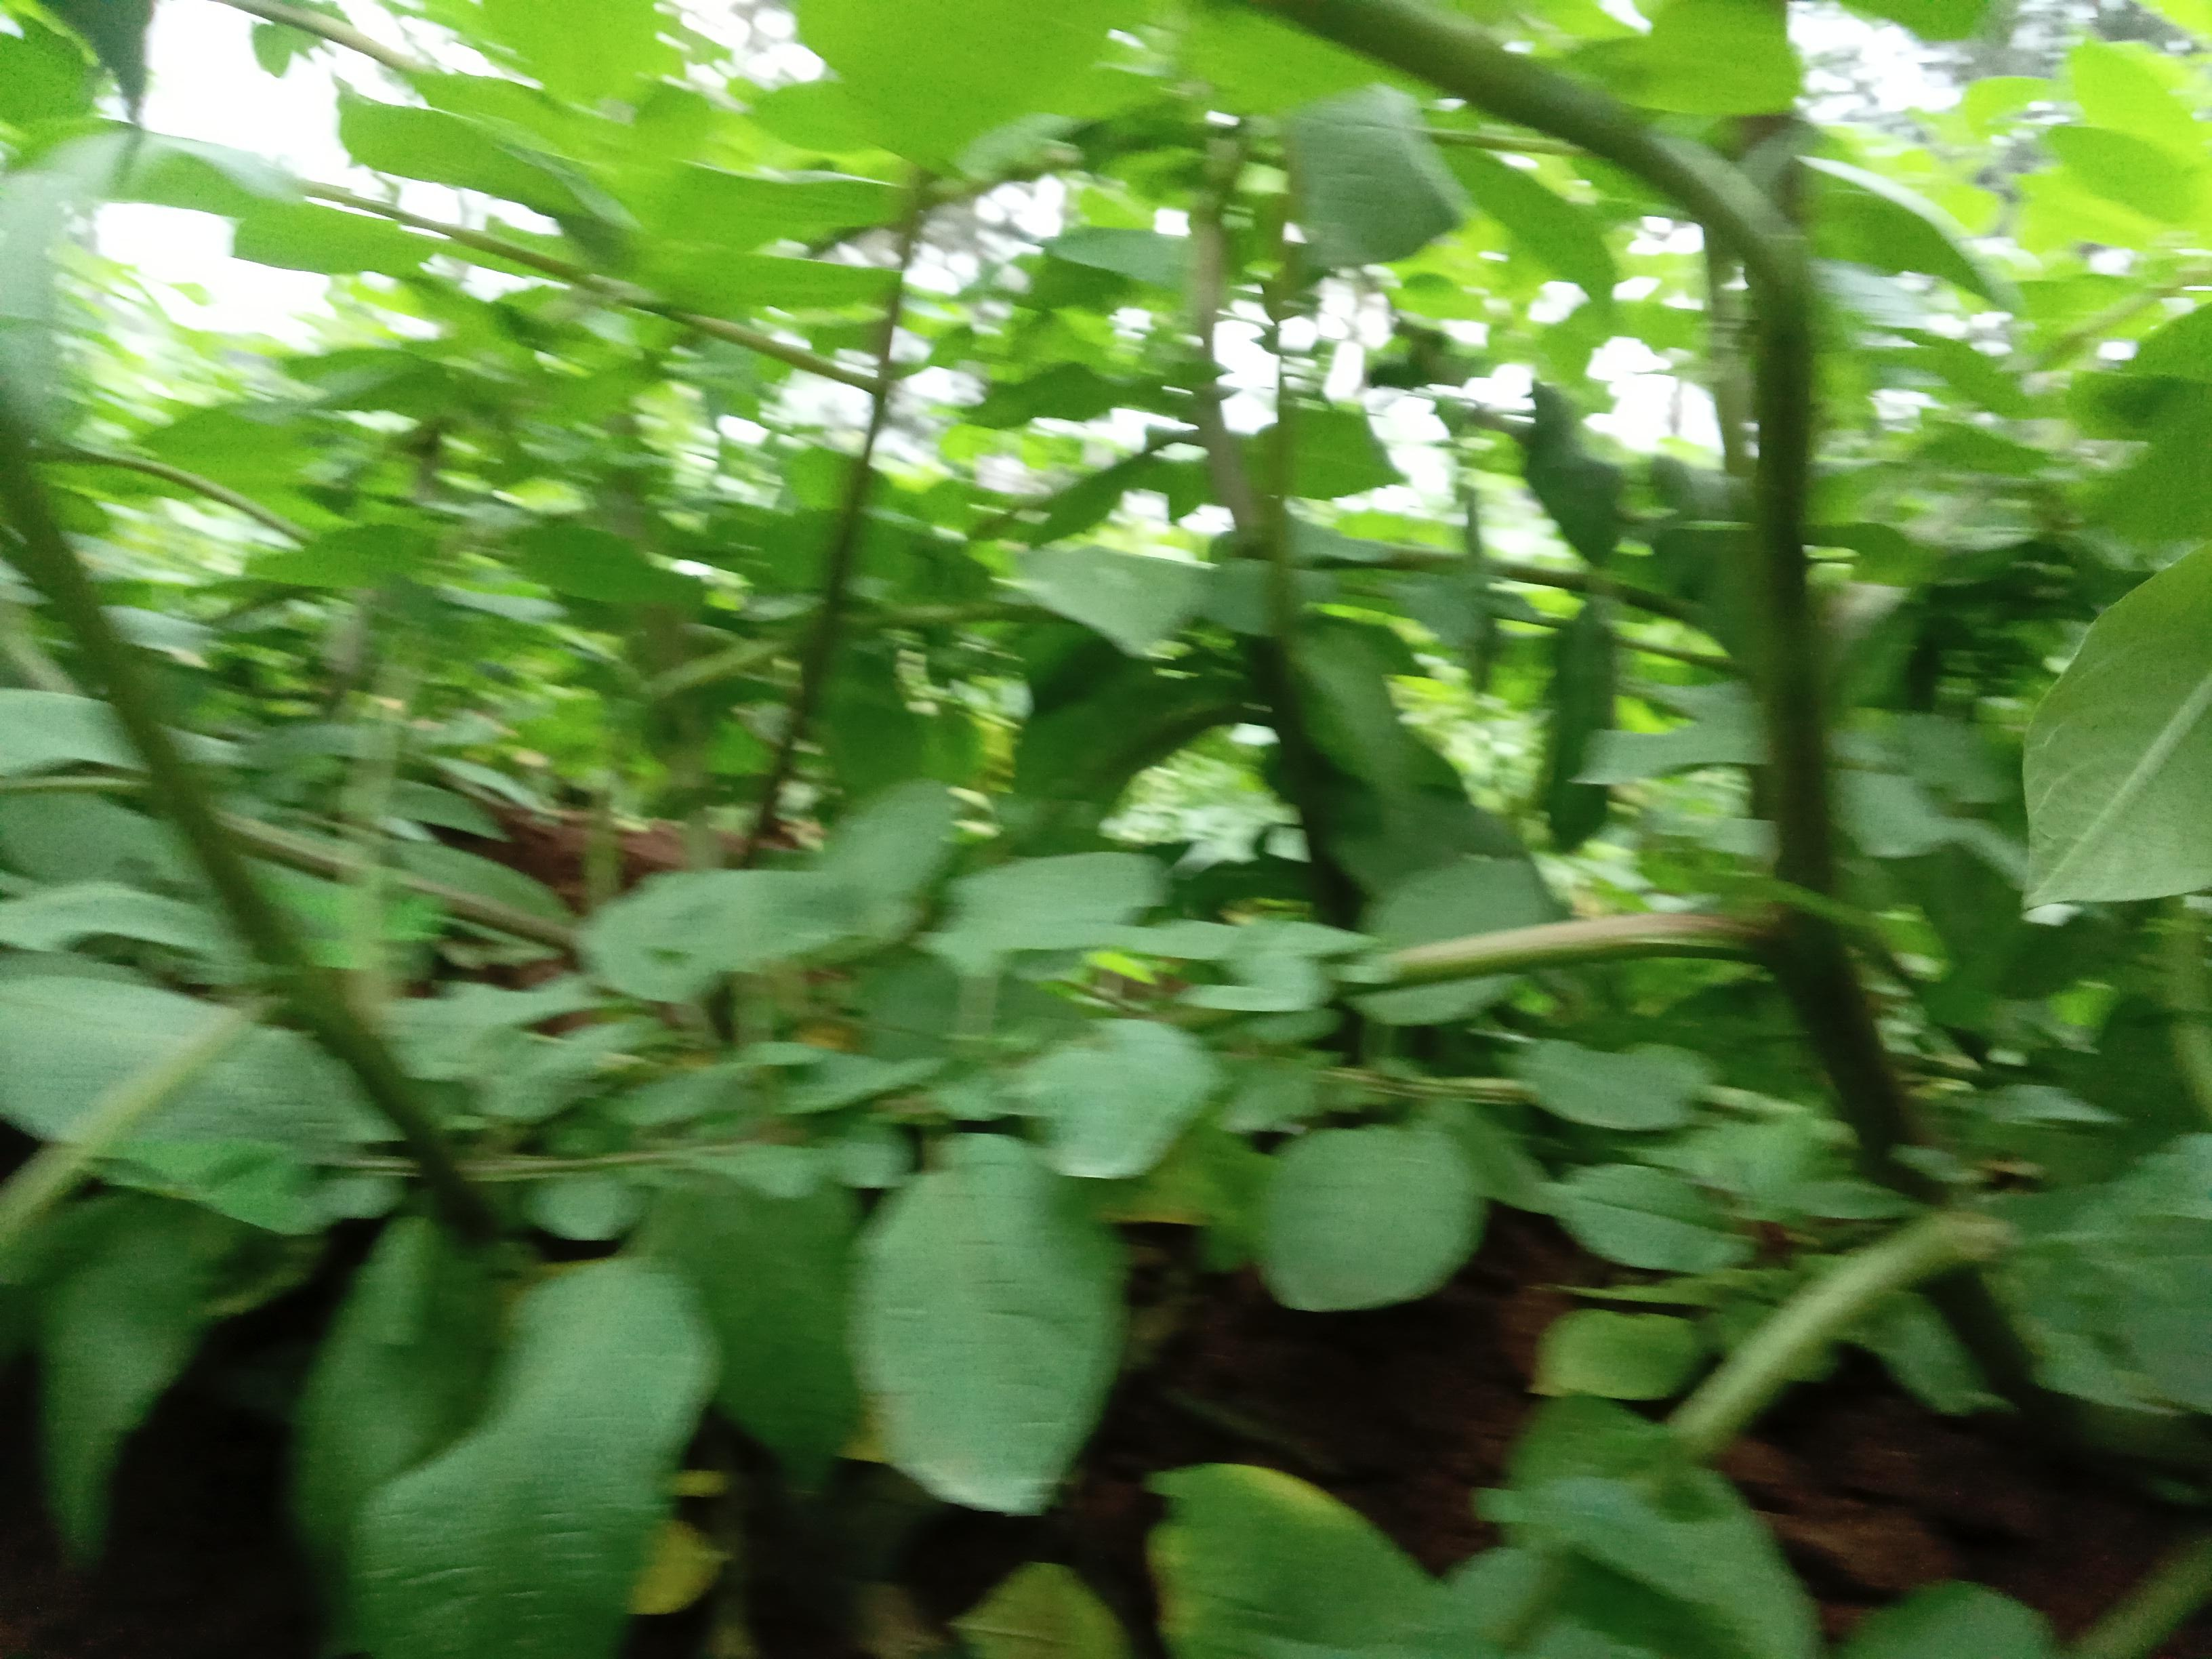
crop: potato
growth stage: vegetative
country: Kenya
